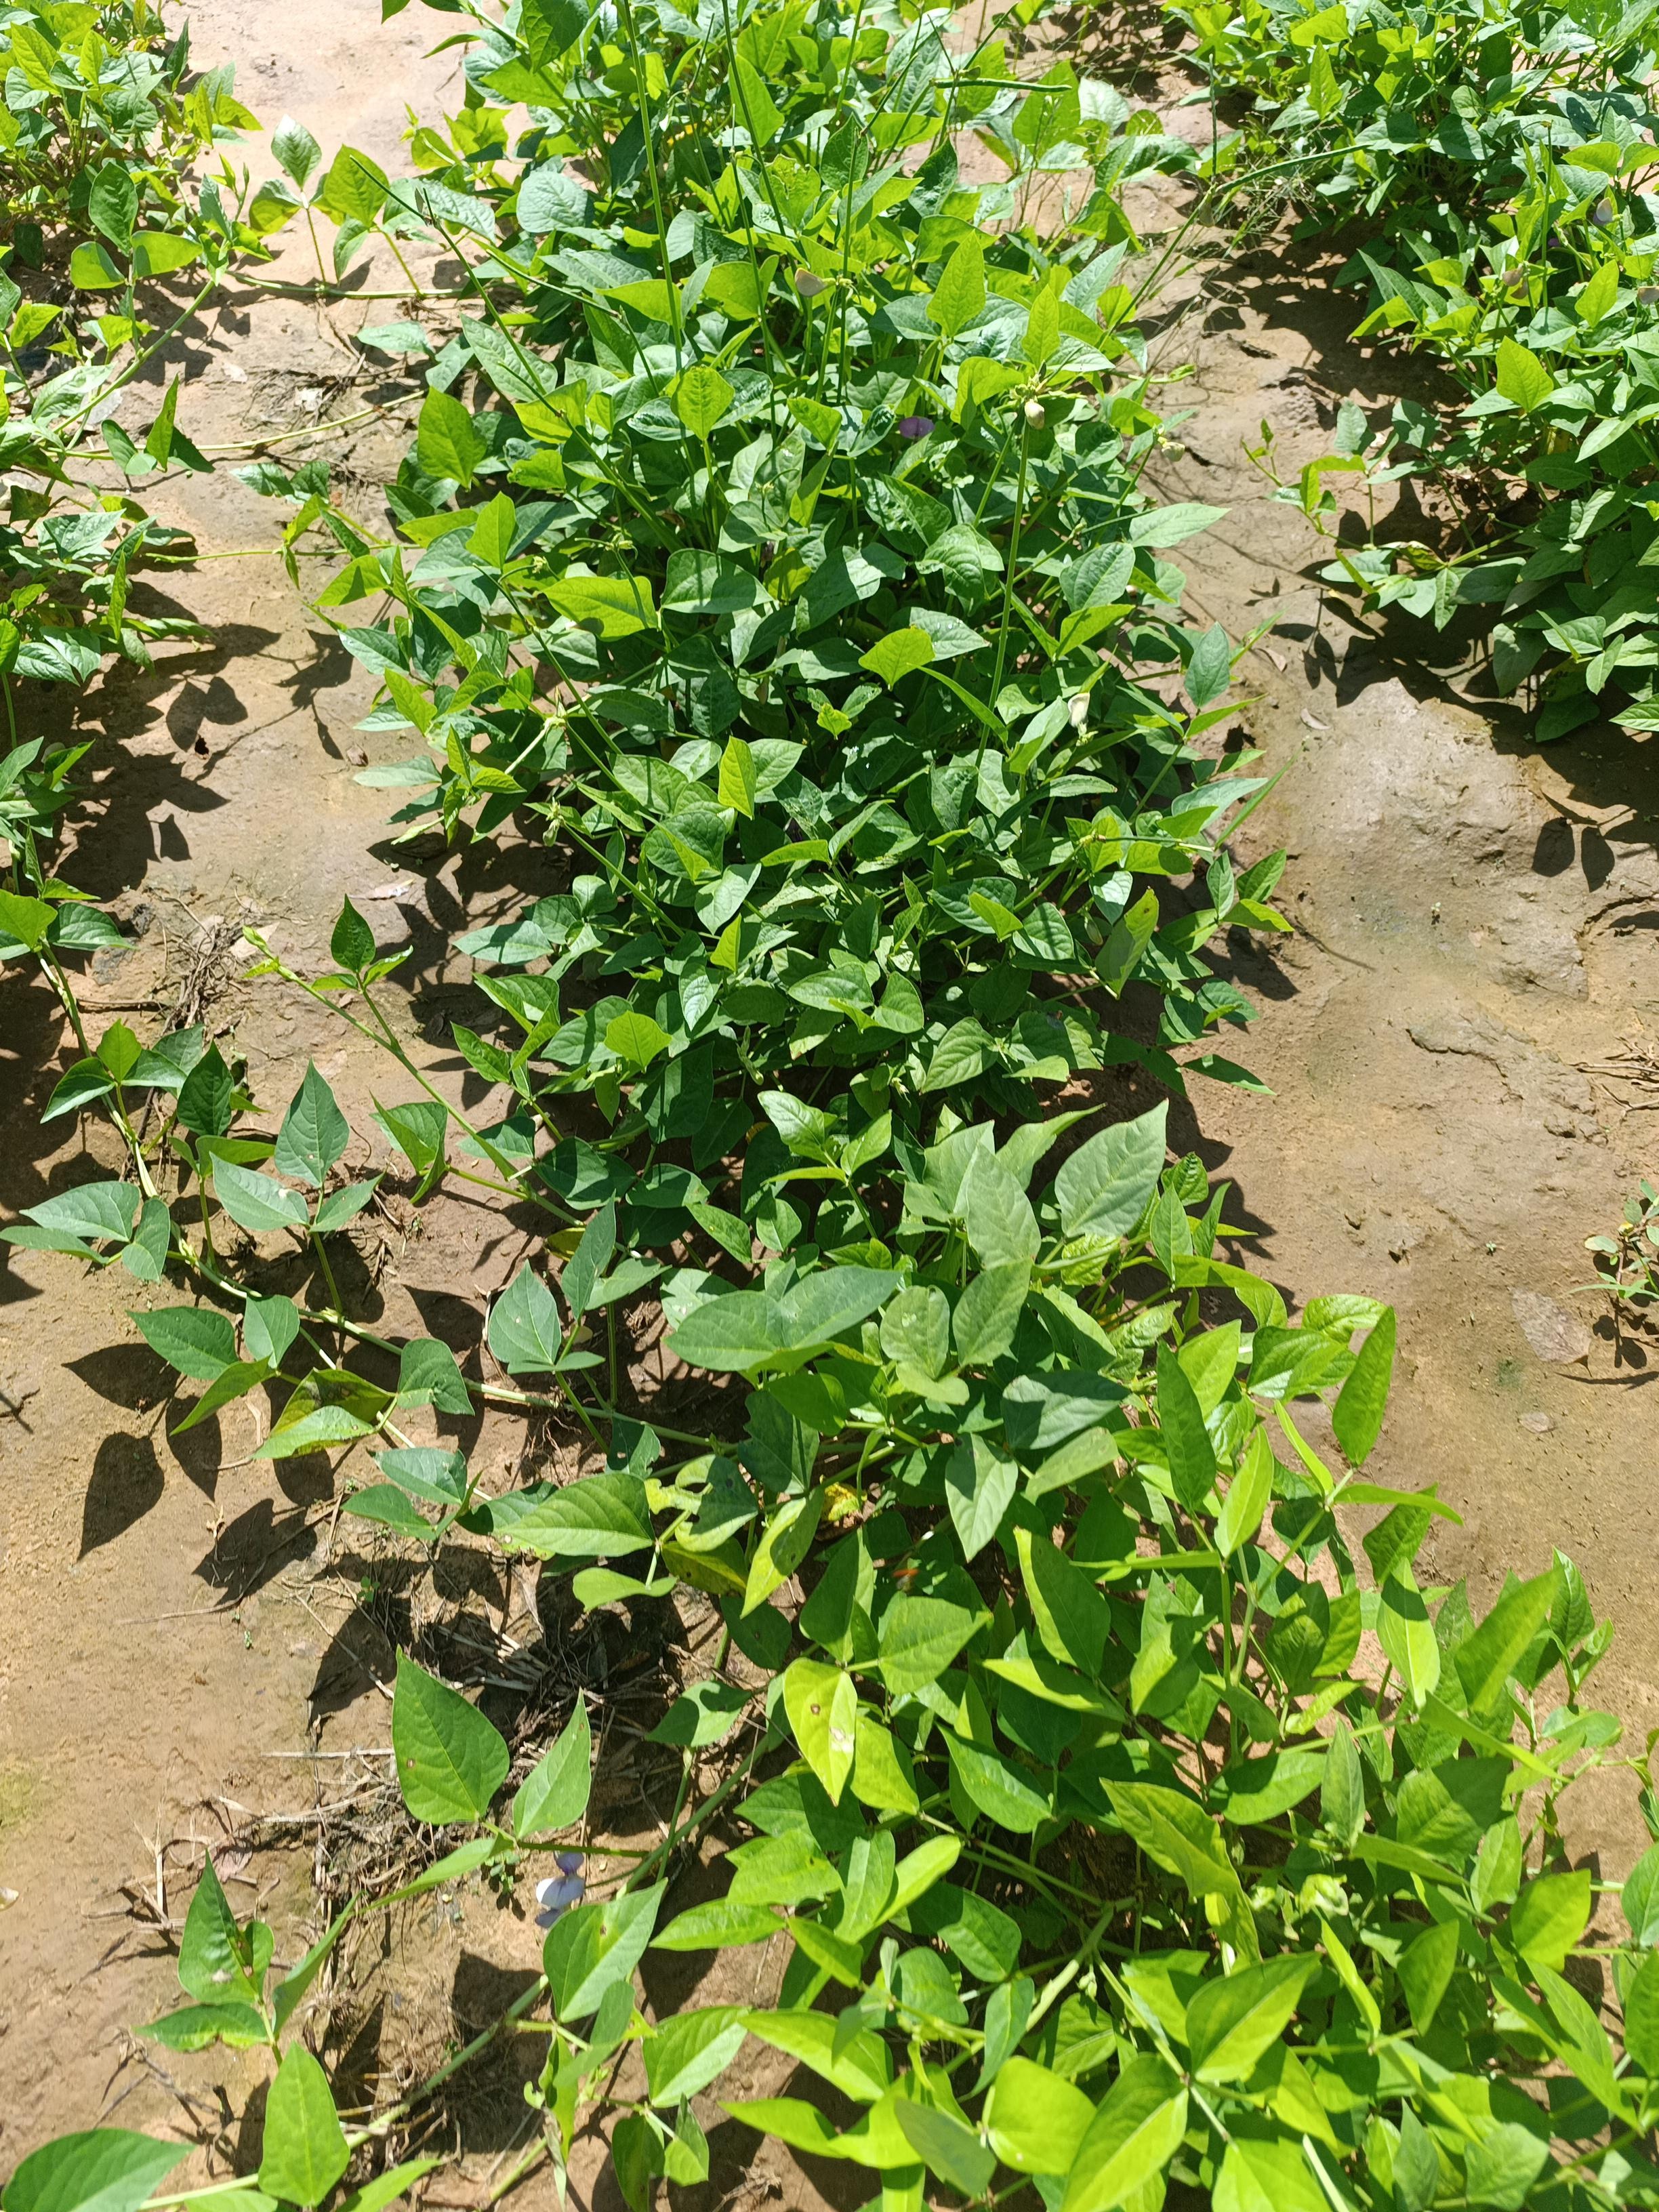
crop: cowpea
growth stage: development pod
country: Nigeria
